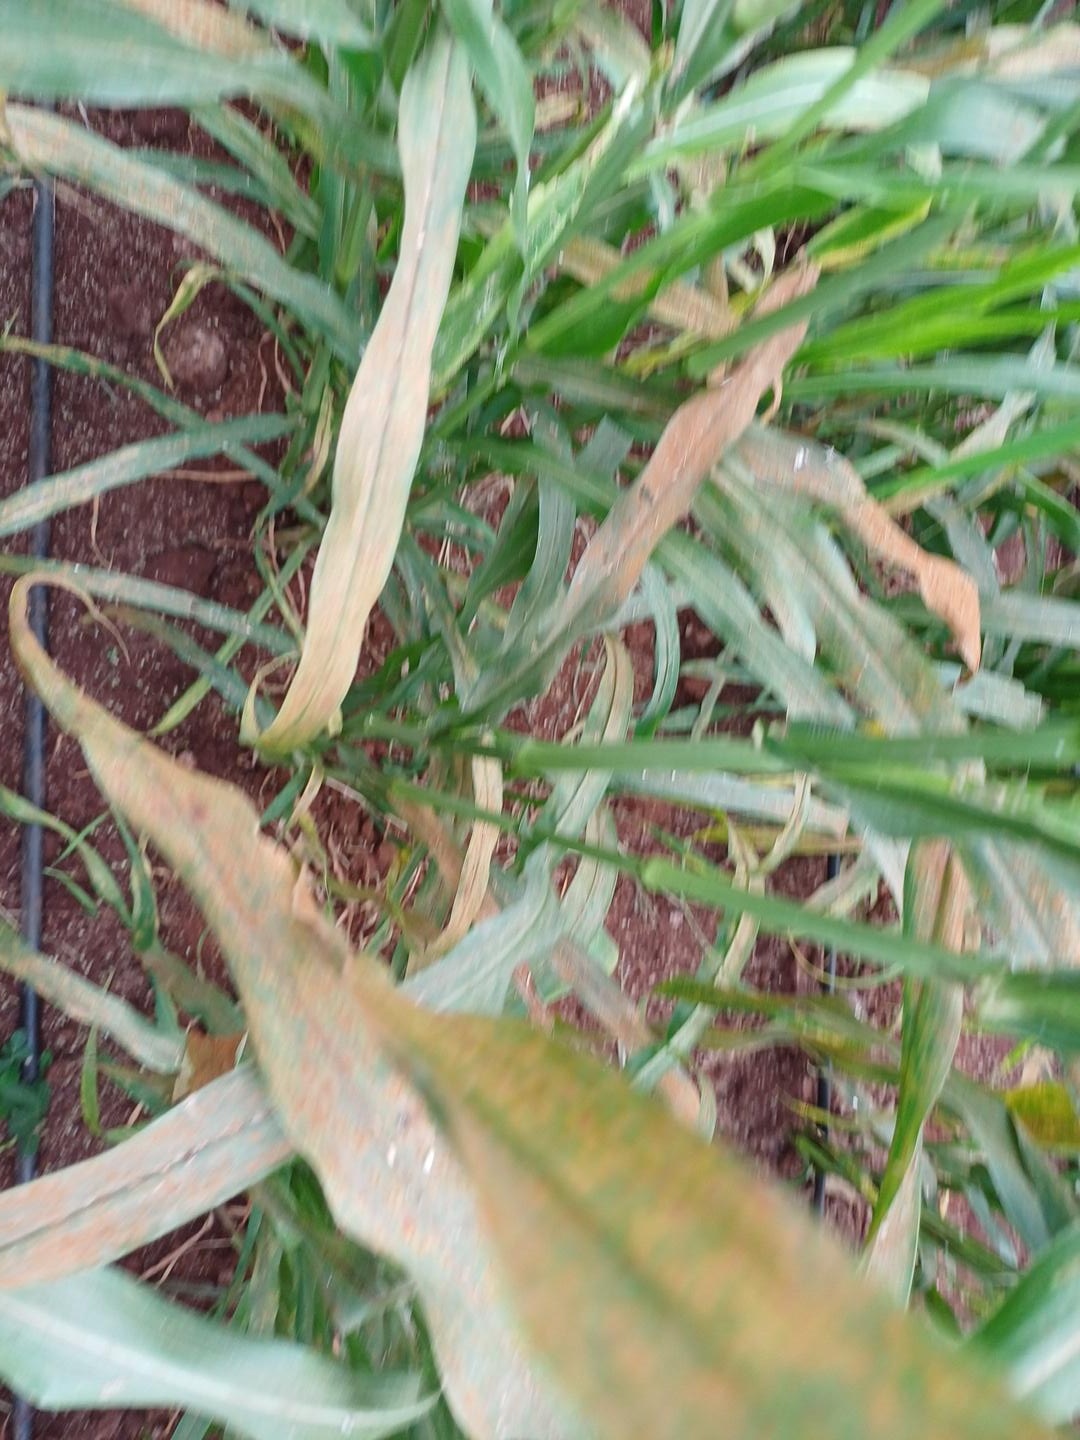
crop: pearl millet
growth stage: vegetative
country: Kenya
